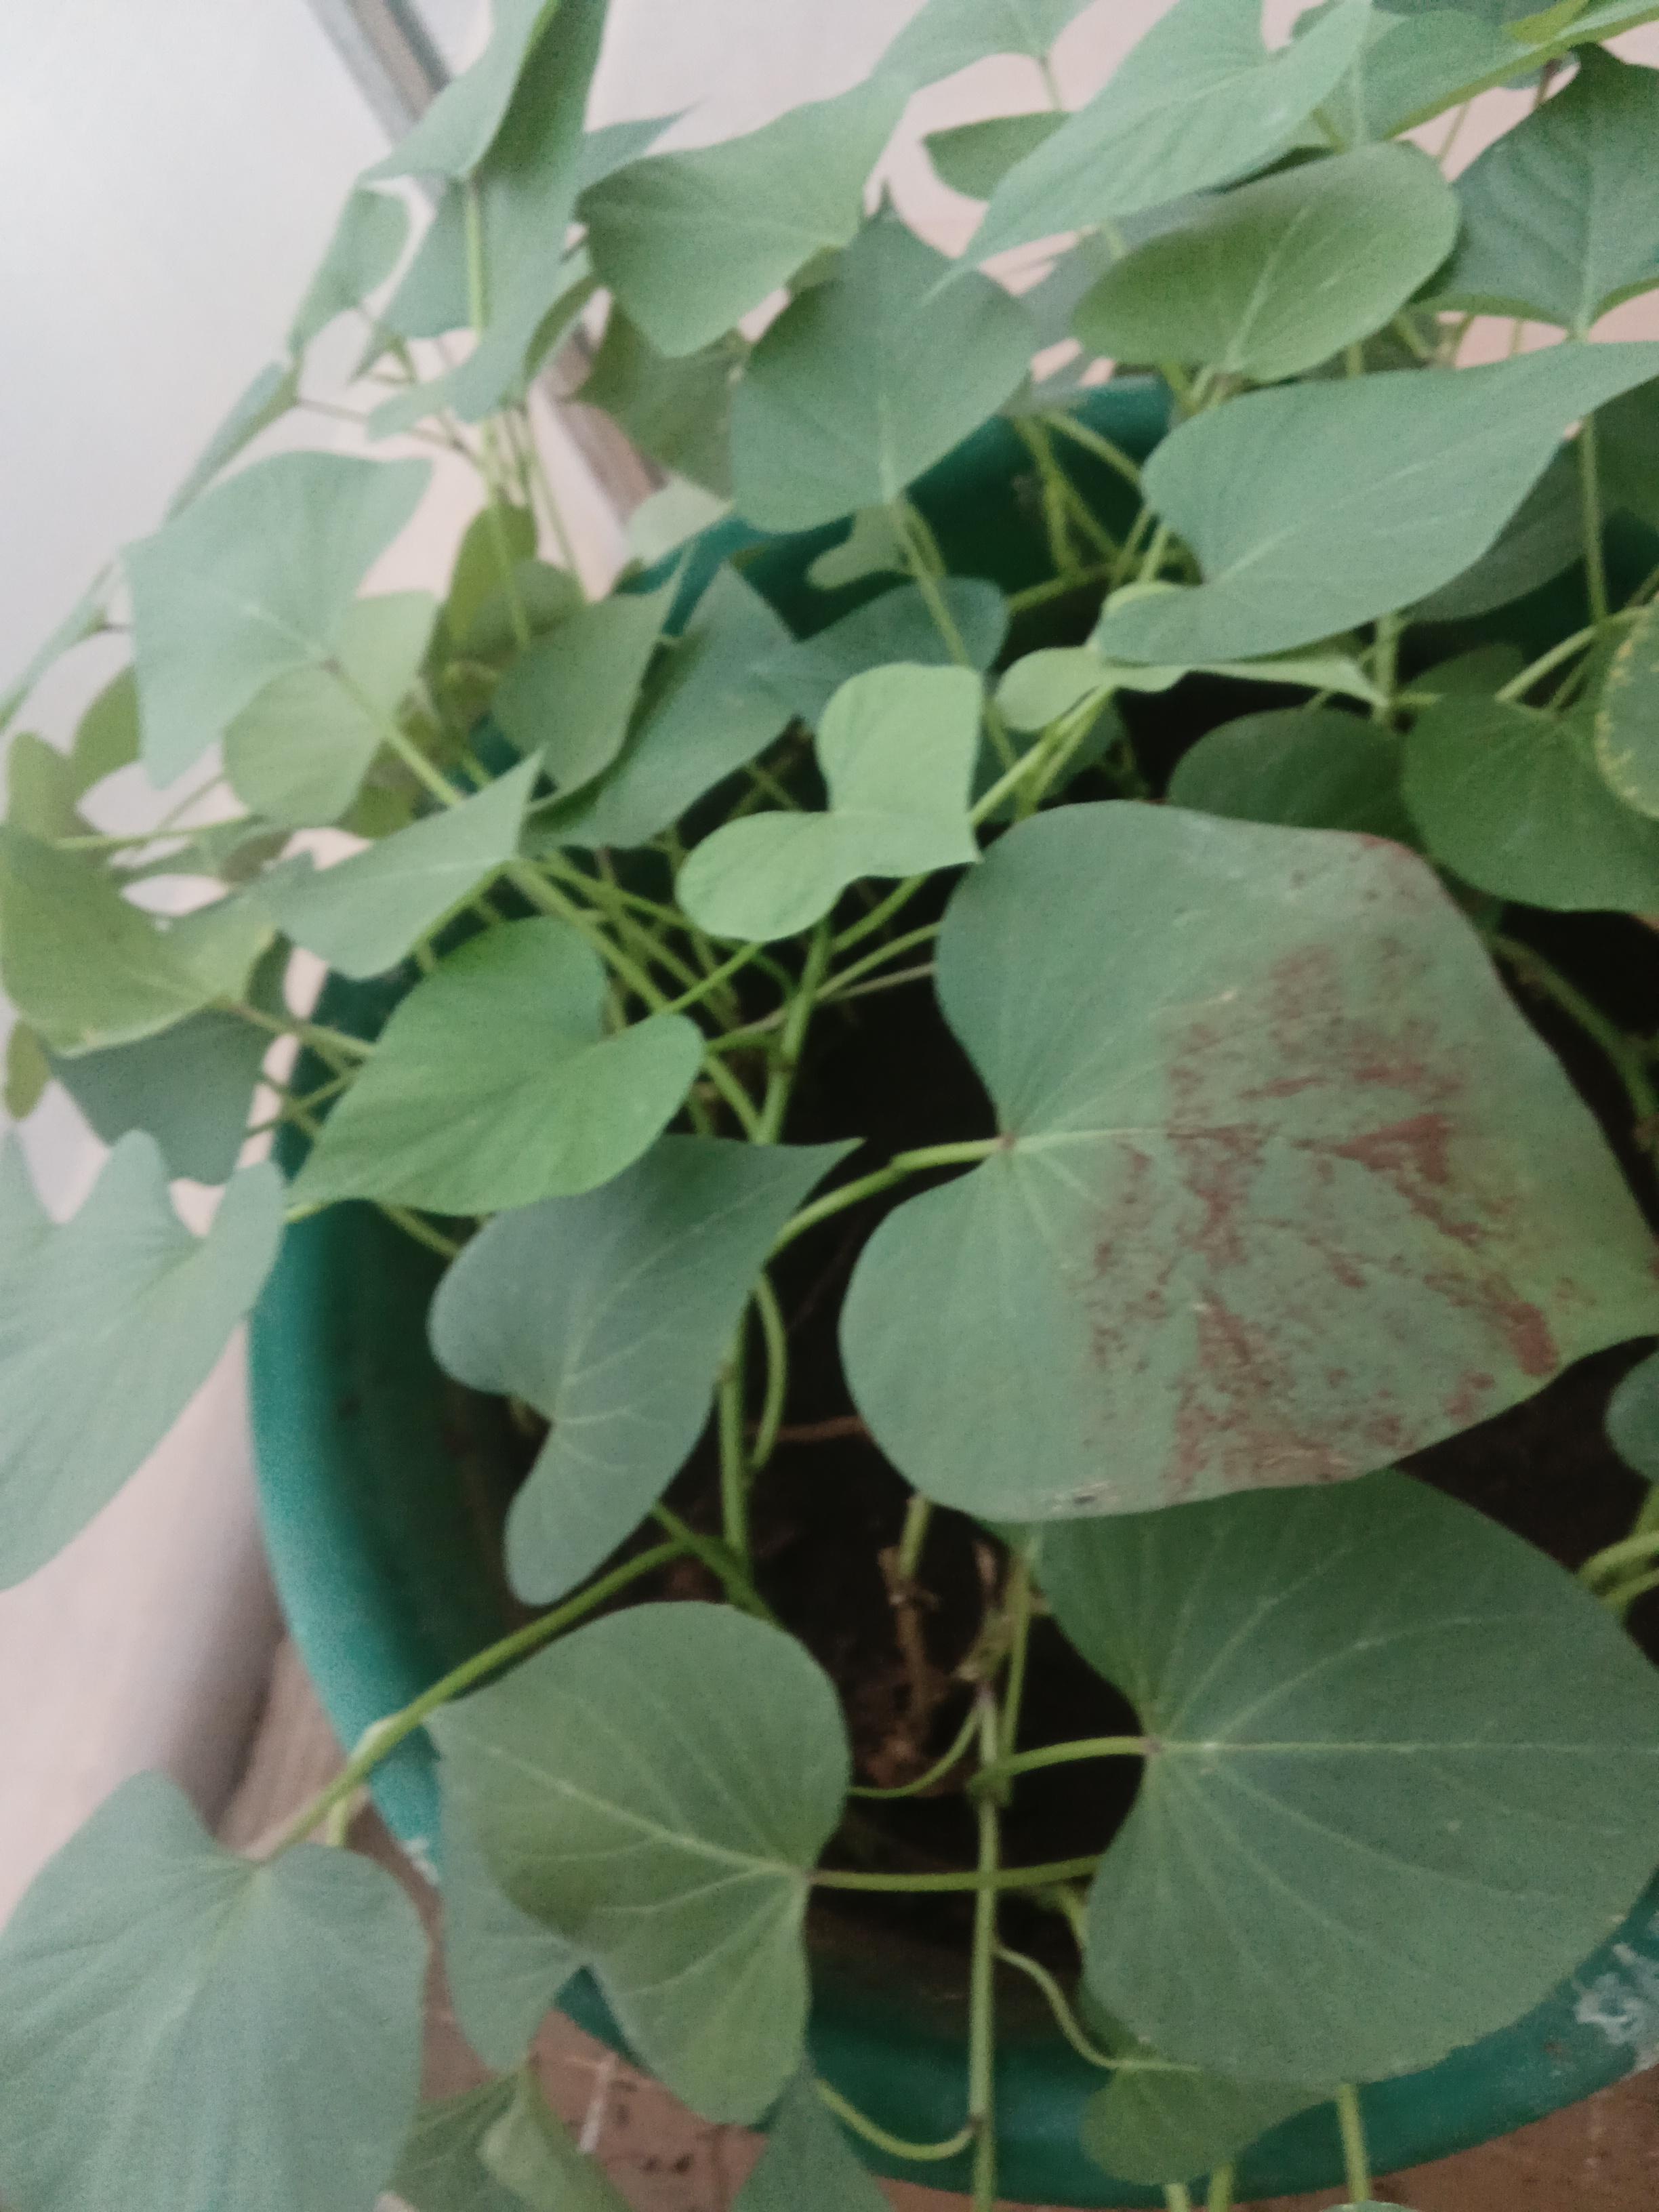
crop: sweet potato
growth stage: vegetative
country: Kenya
